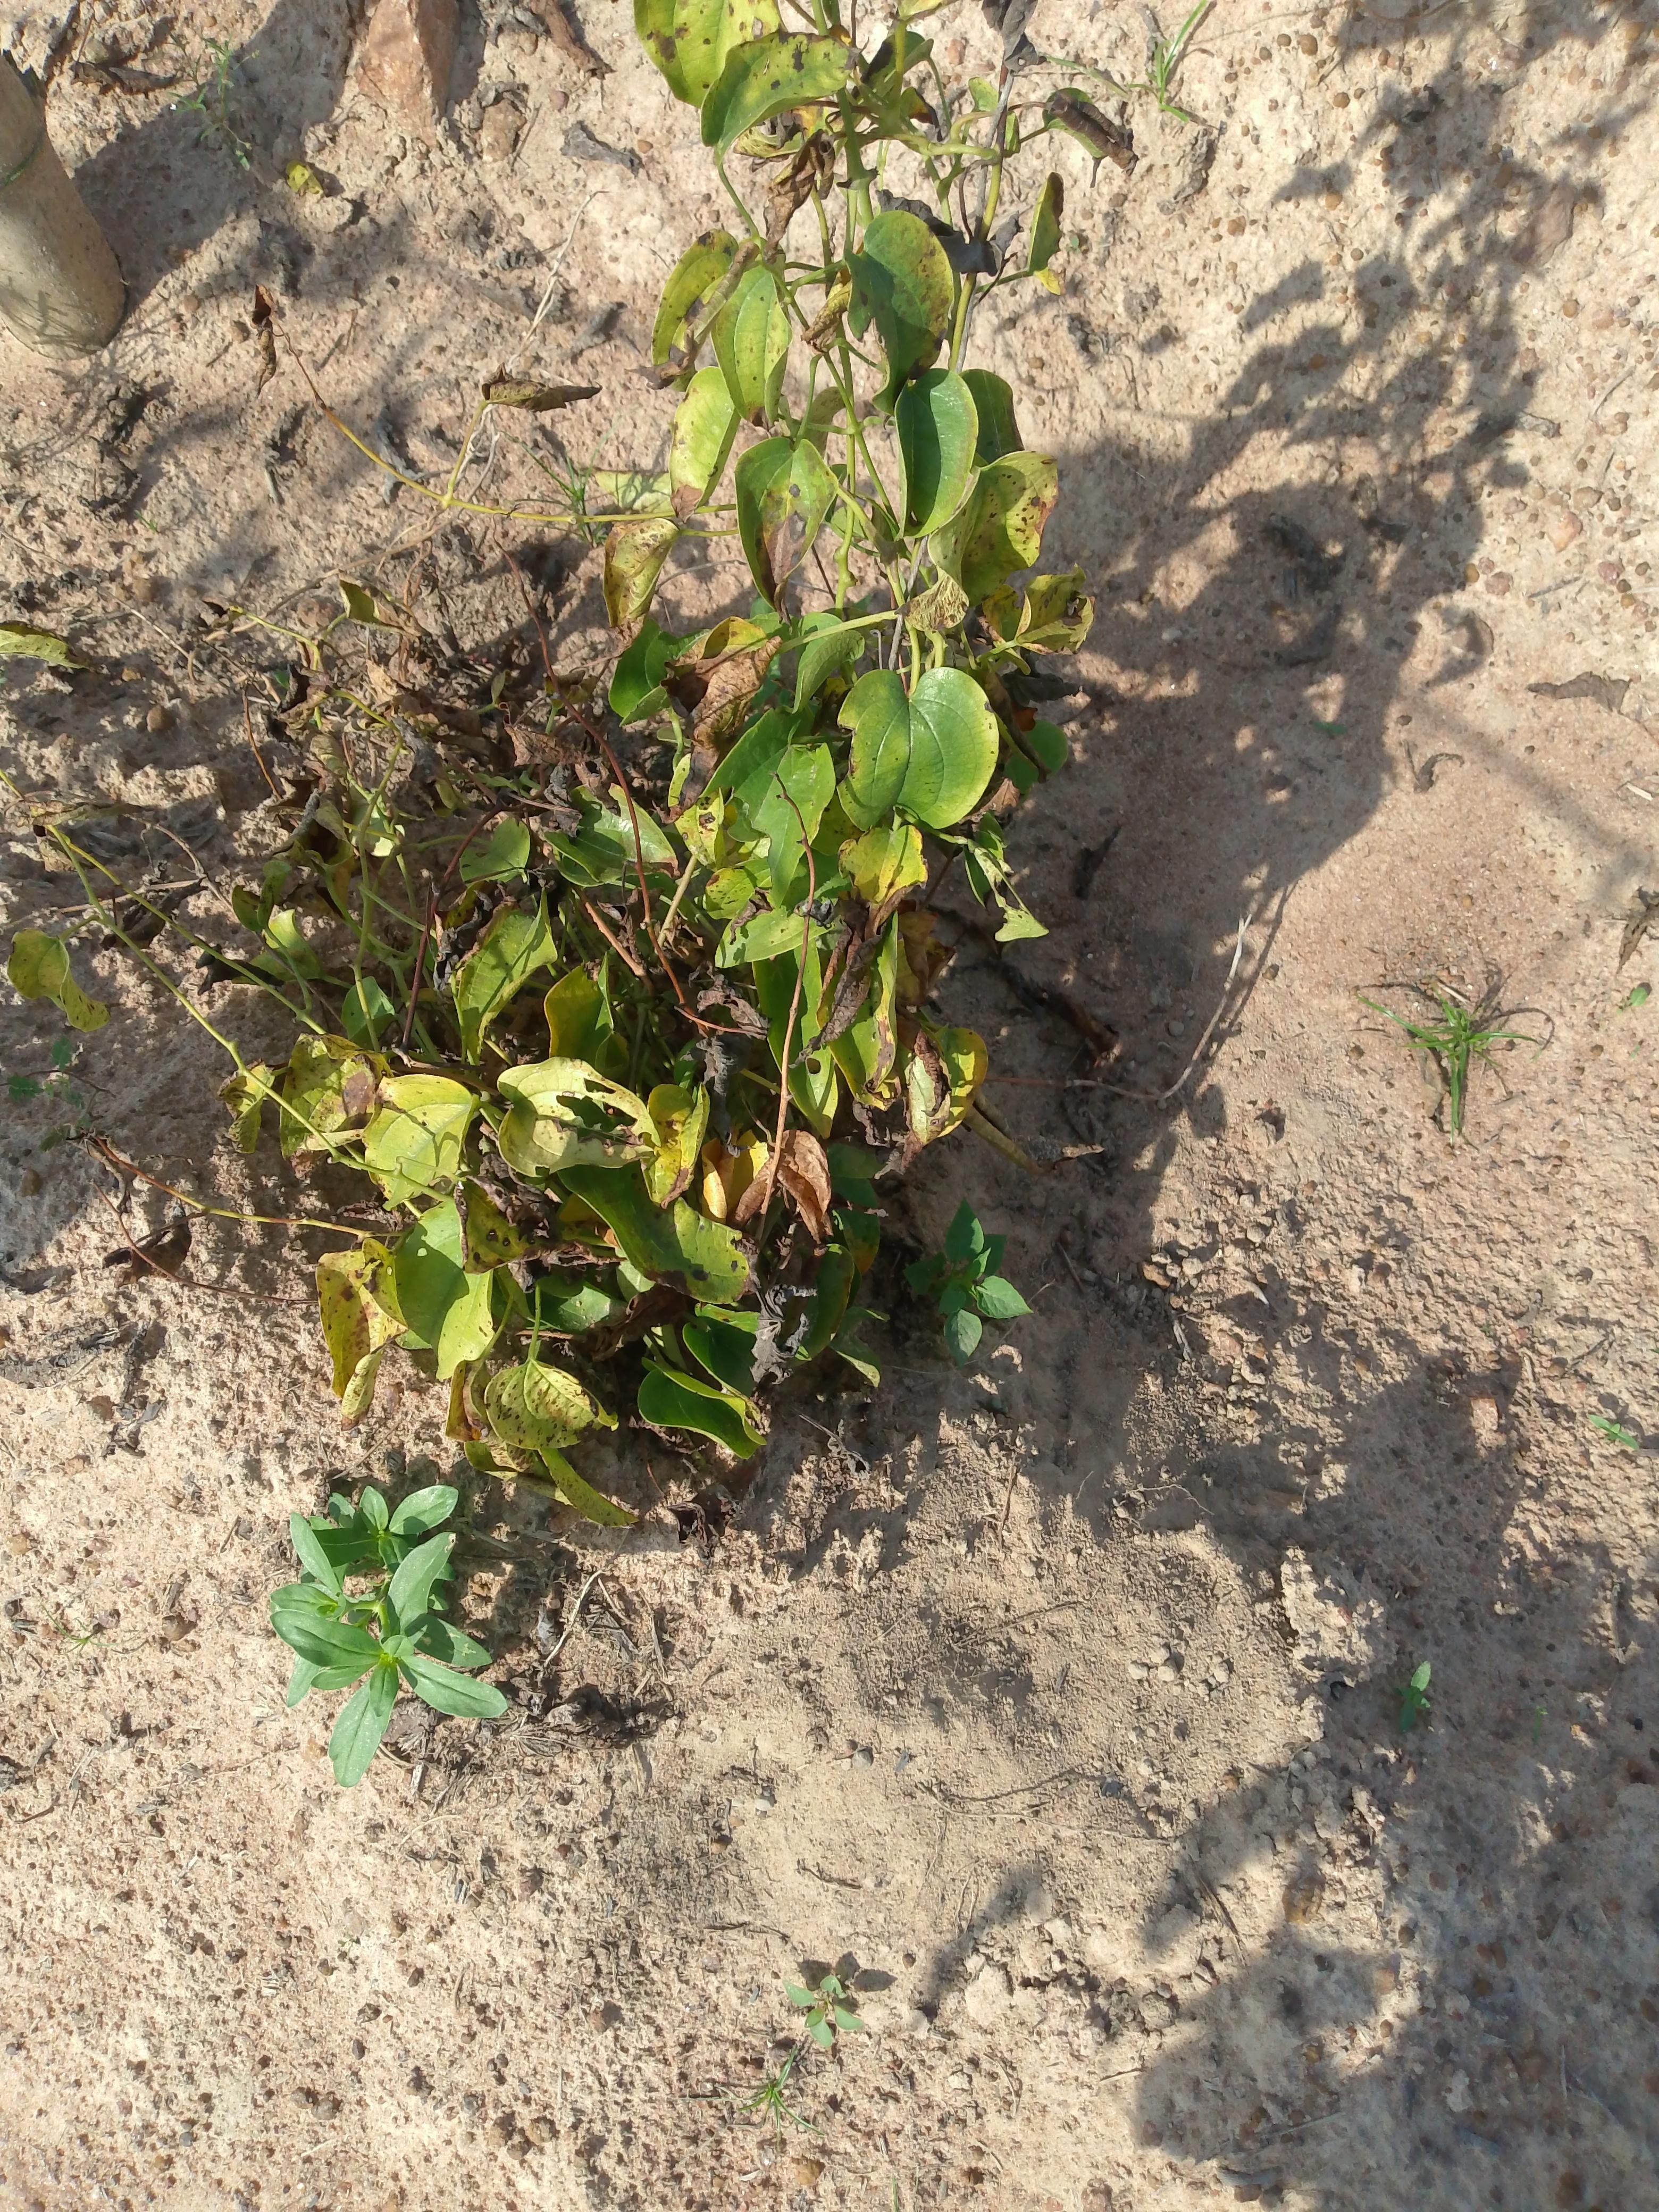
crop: yam
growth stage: maturity
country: Nigeria
